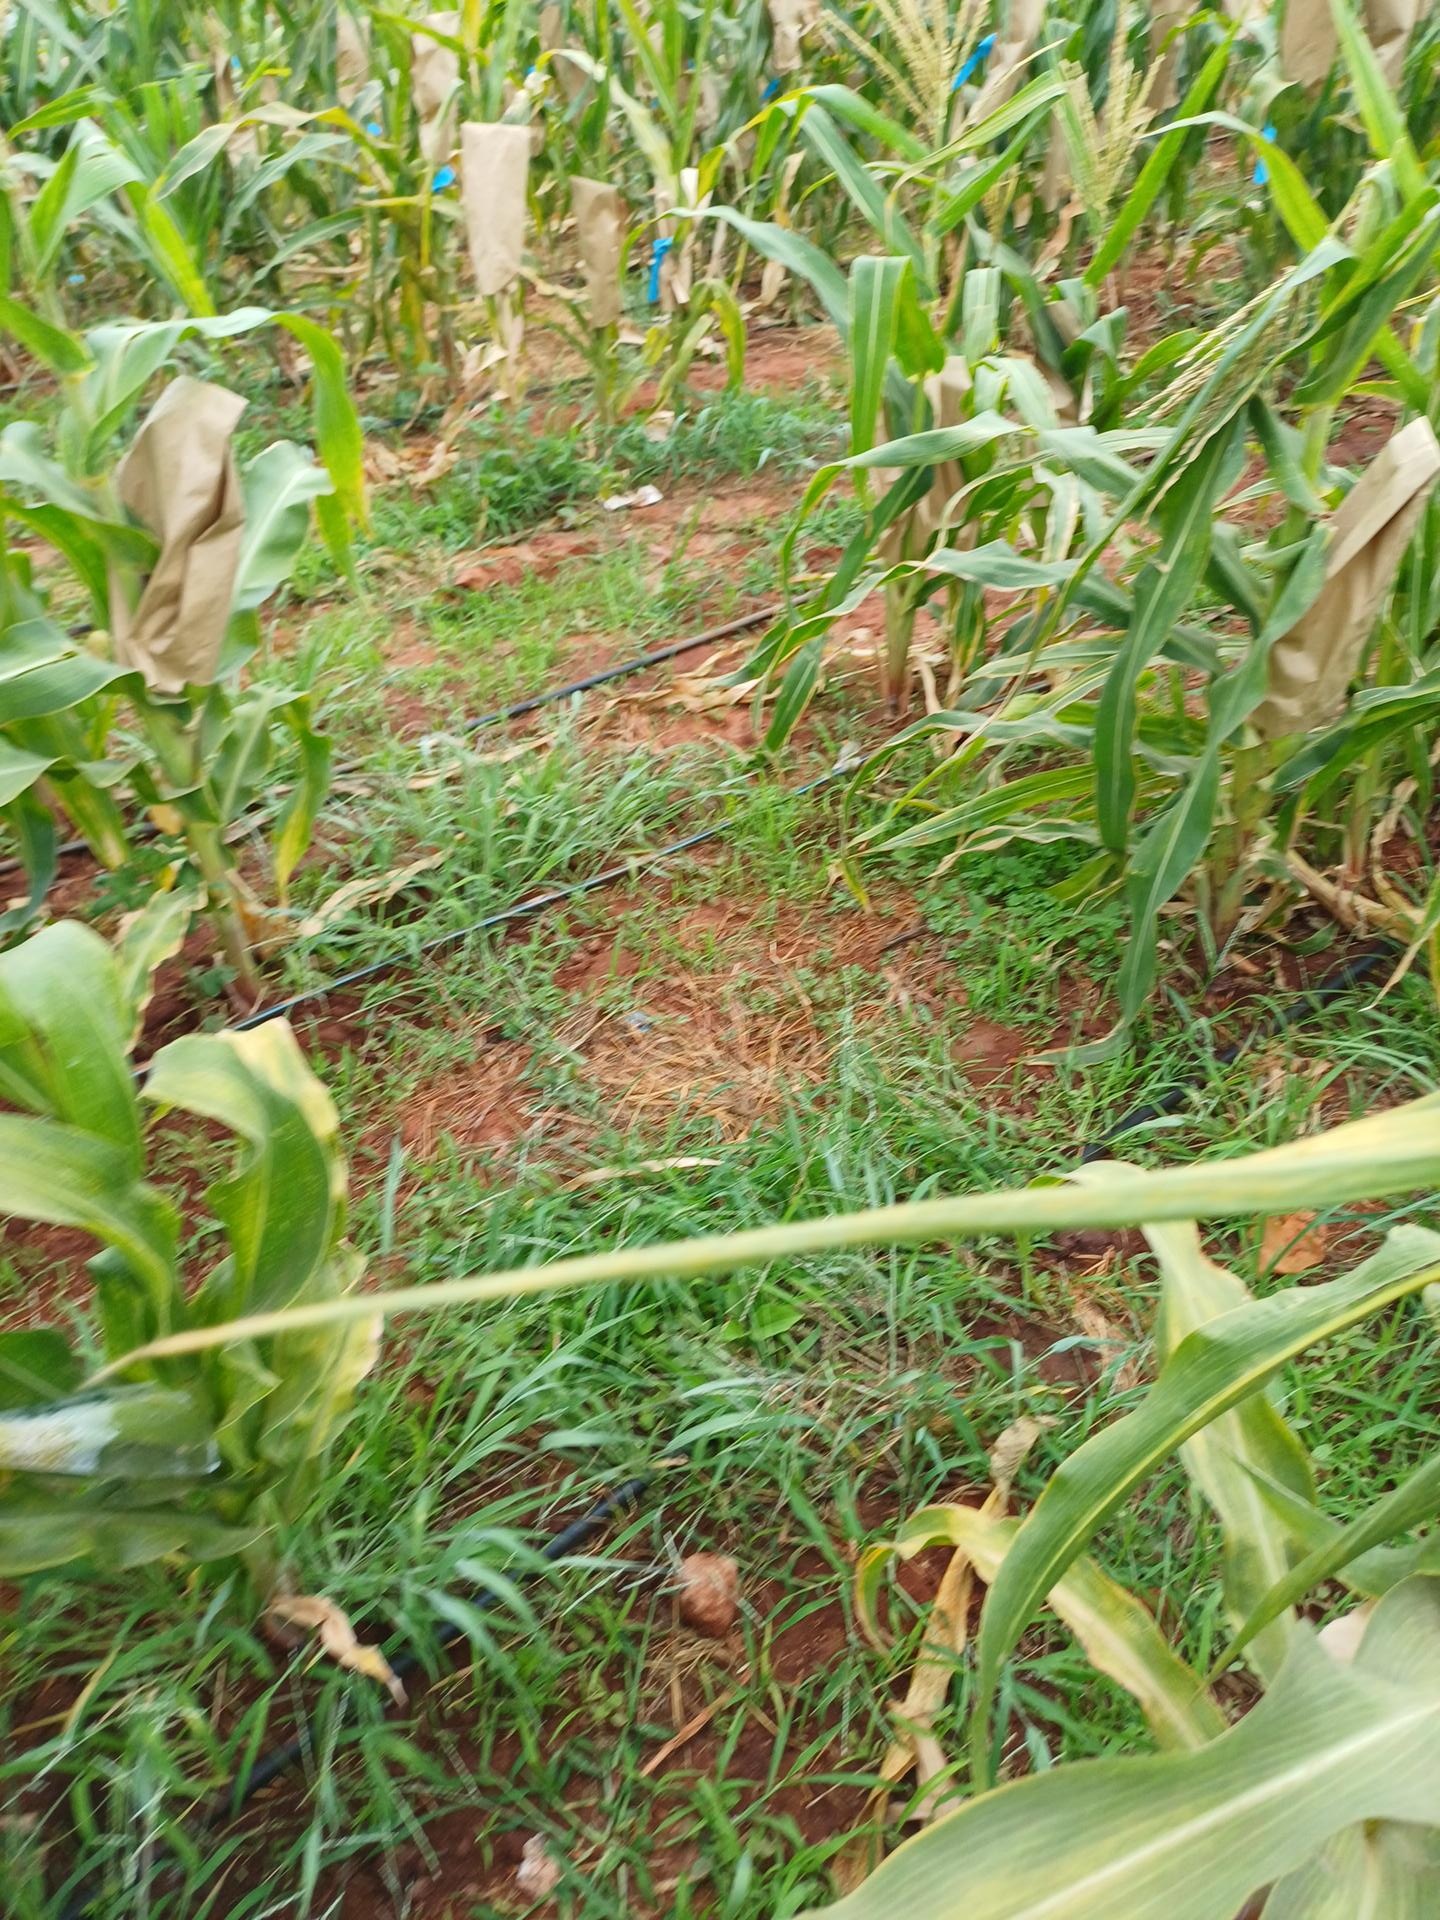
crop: maize
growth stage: flowering
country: Kenya
